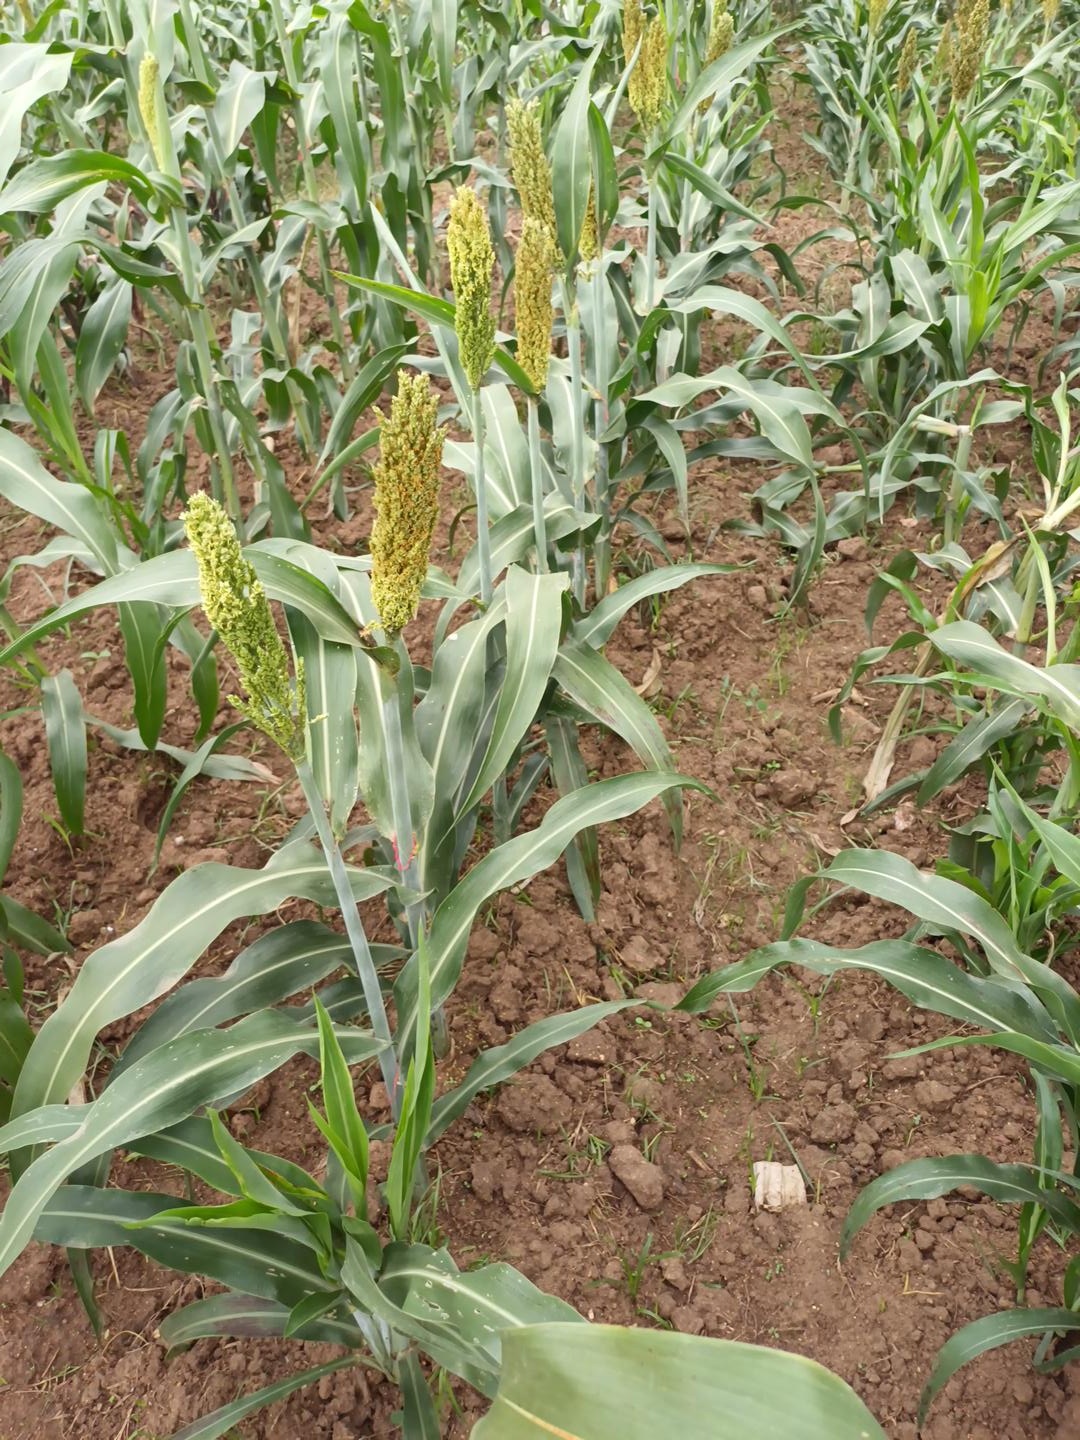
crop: sorghum
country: Kenya
